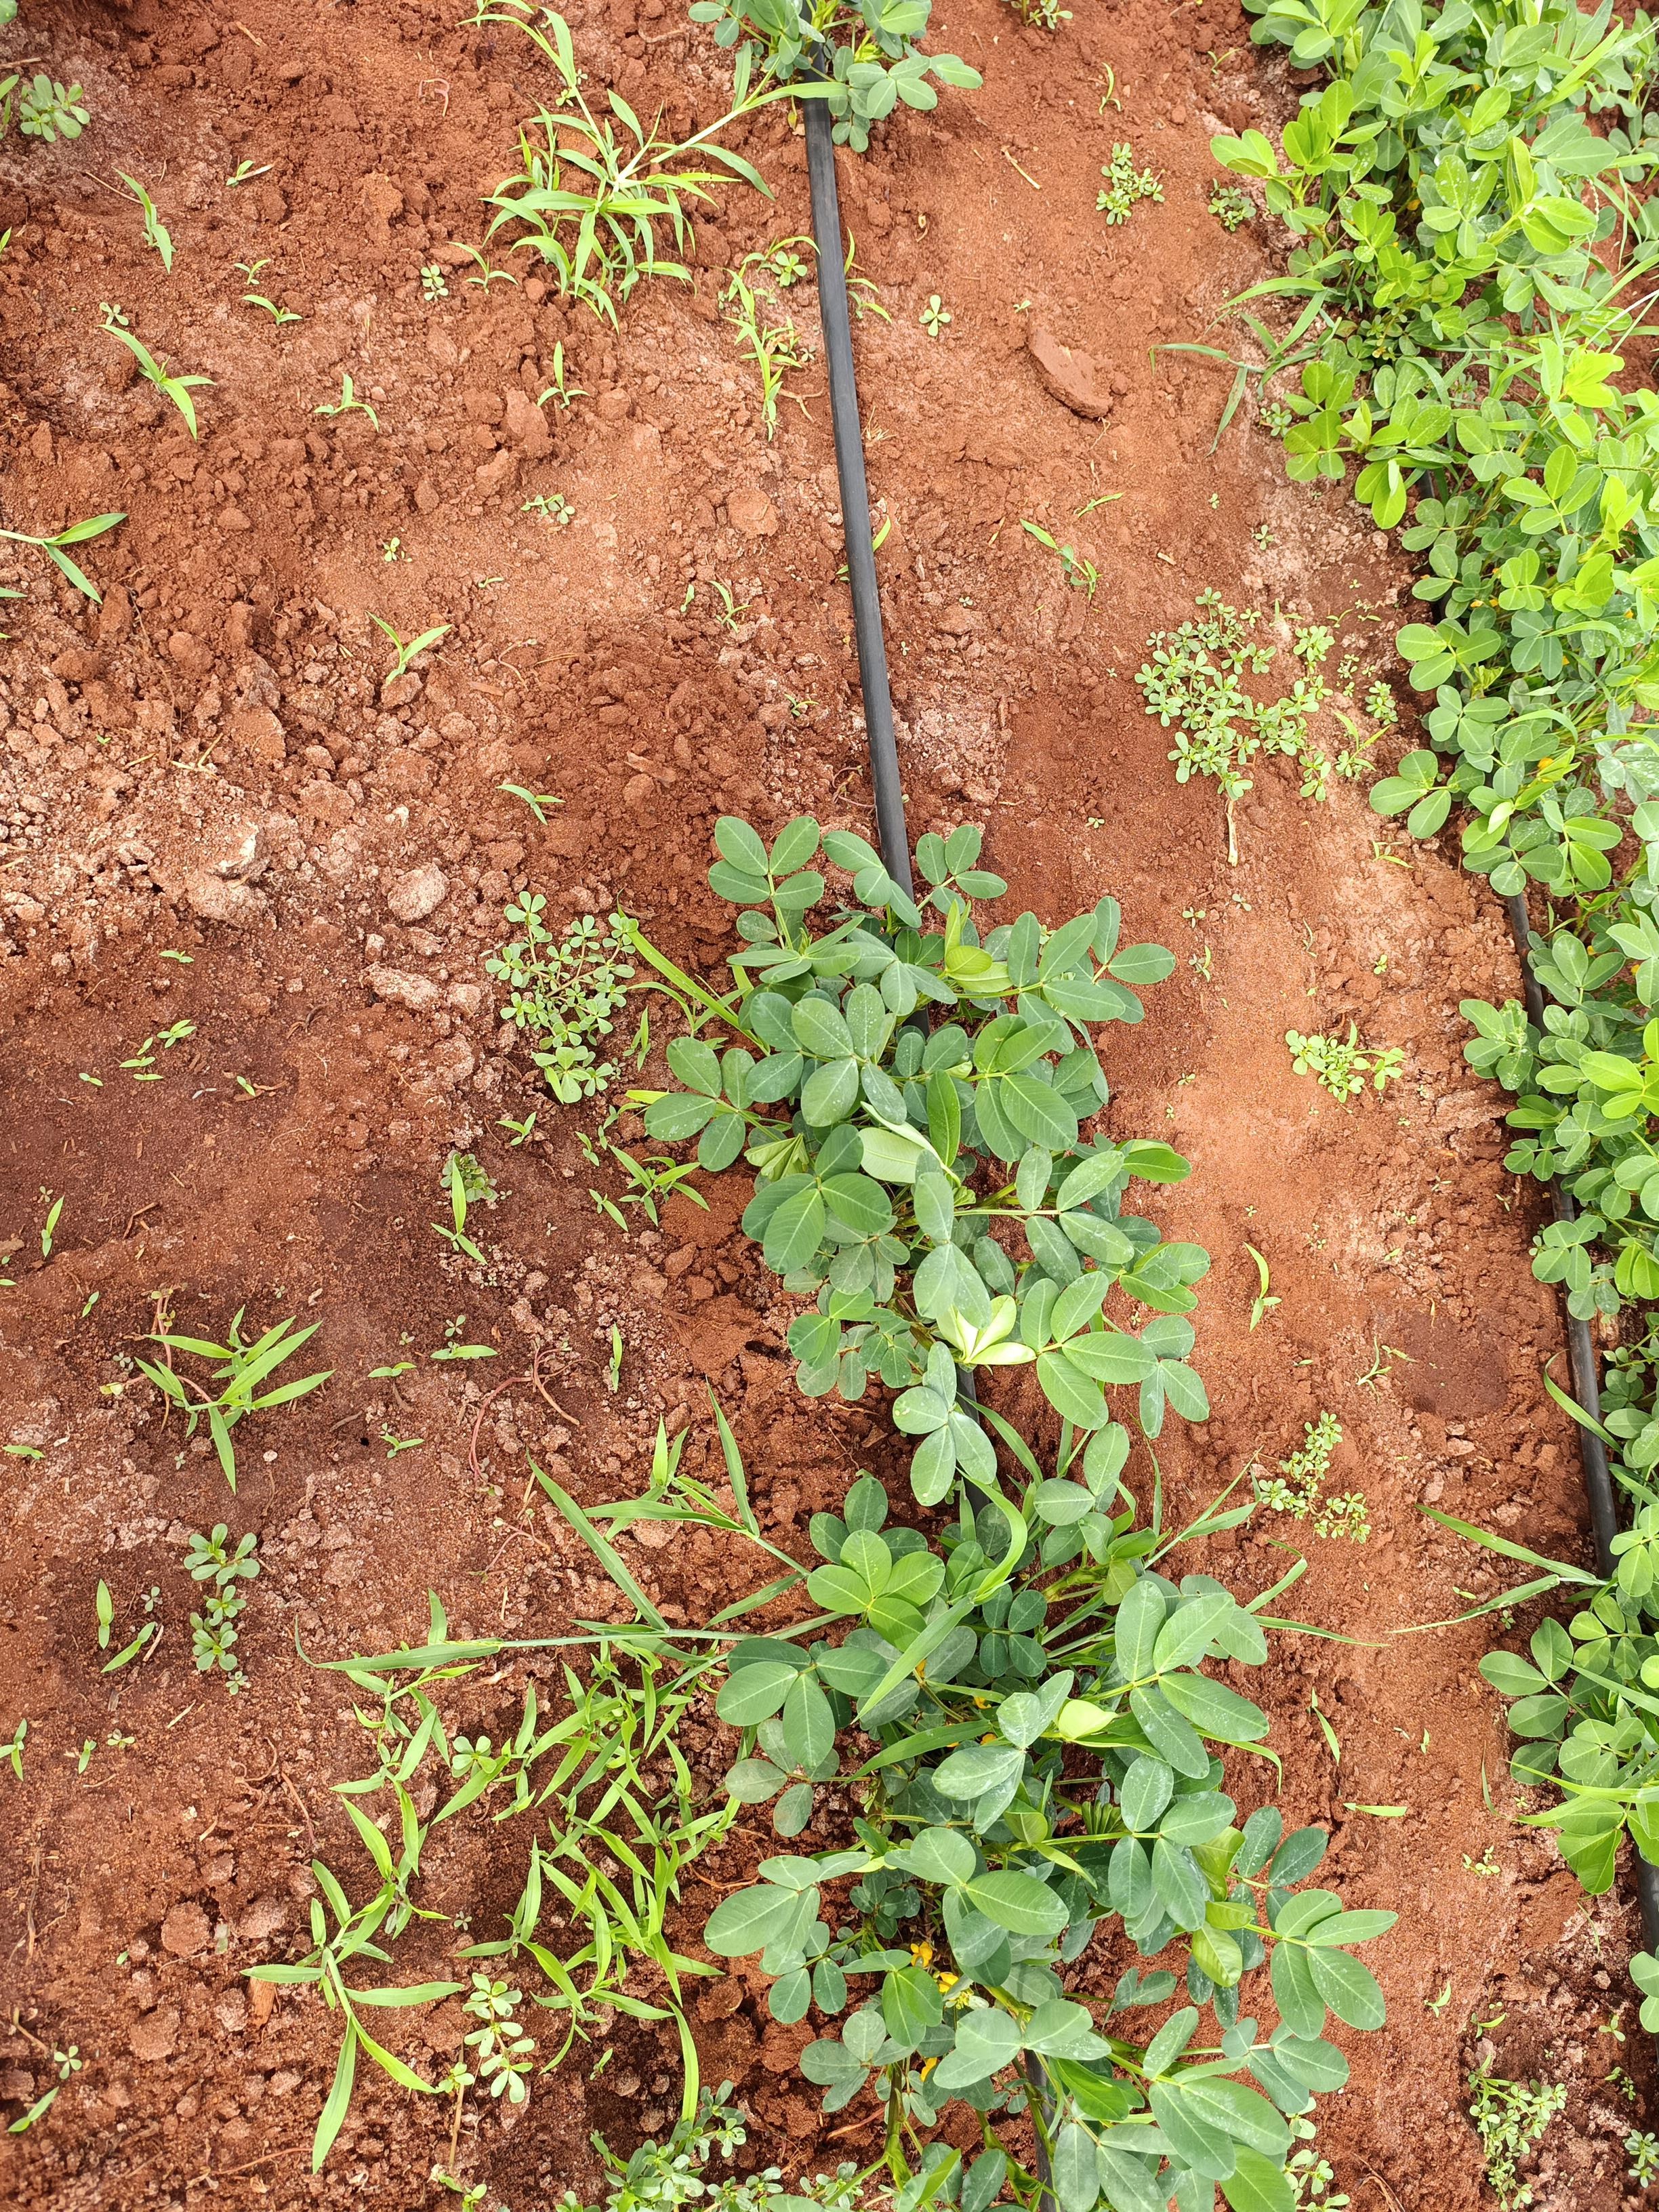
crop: groundnut
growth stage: flowering
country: Kenya
